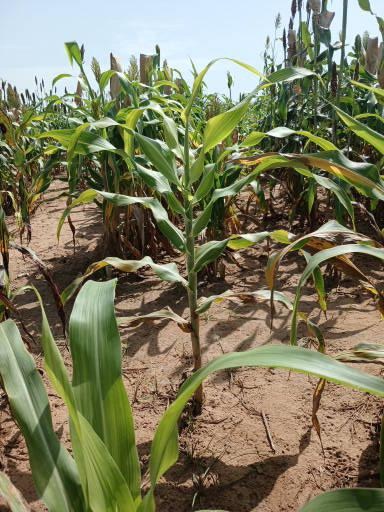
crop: sorghum
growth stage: vegetative
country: Senegal
